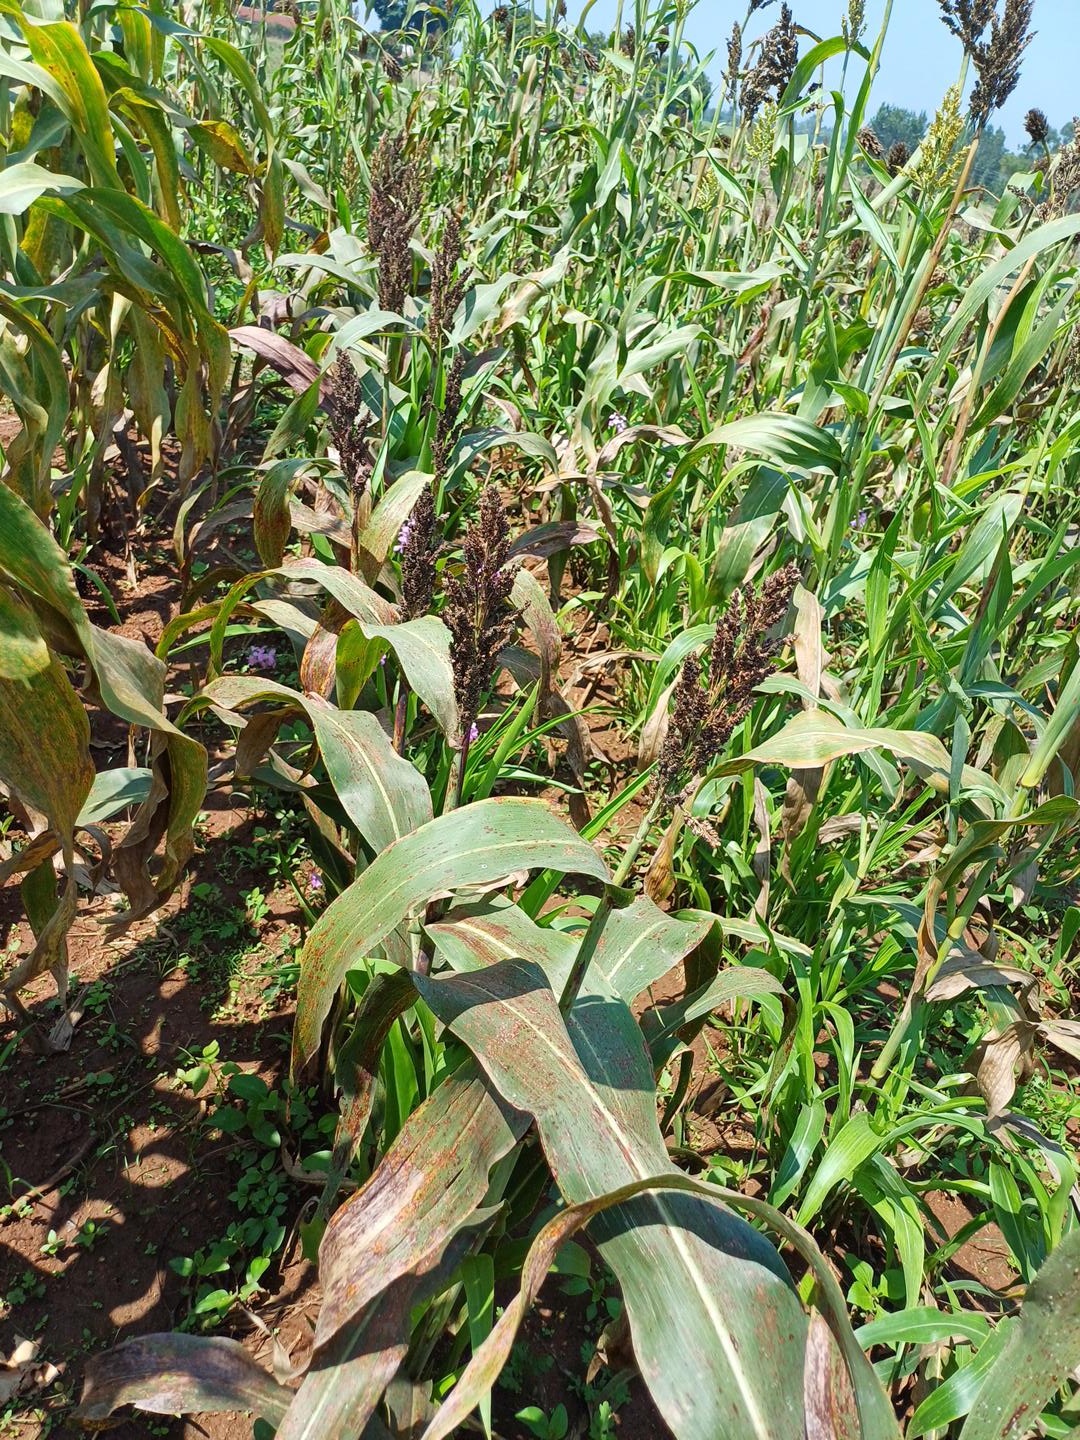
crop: sorghum
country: Kenya
